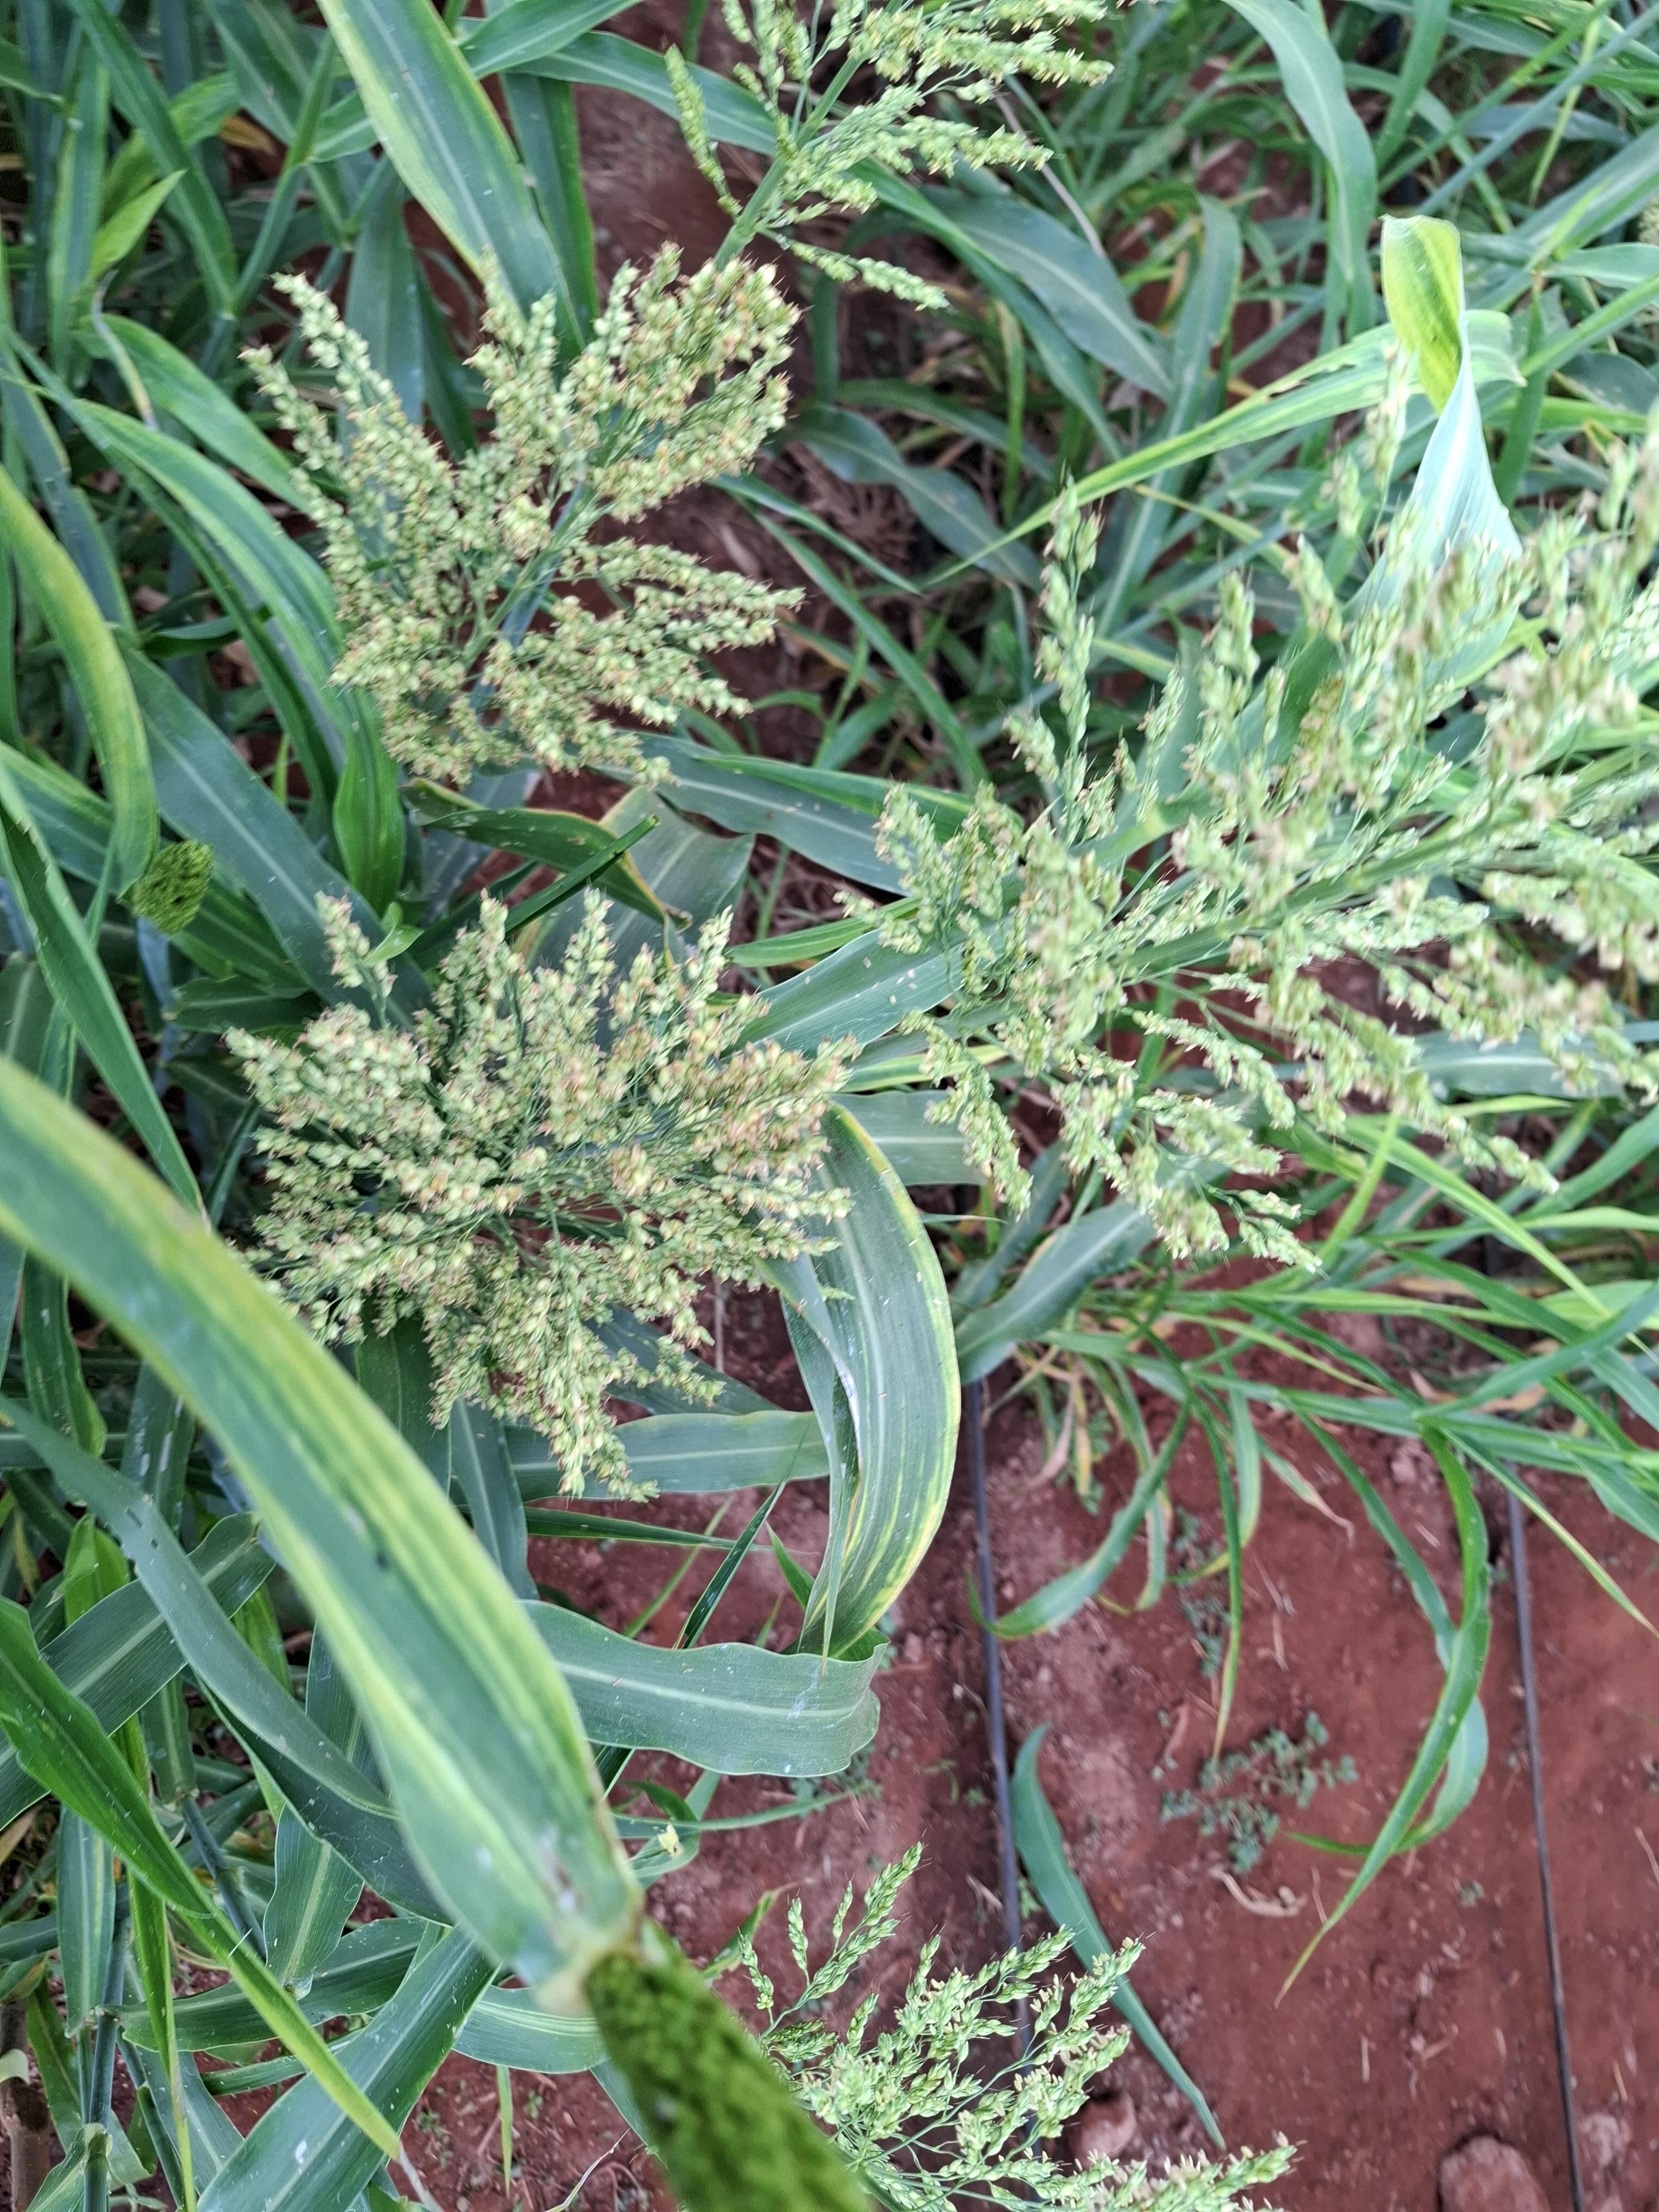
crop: sorghum
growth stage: flowering
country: Kenya
